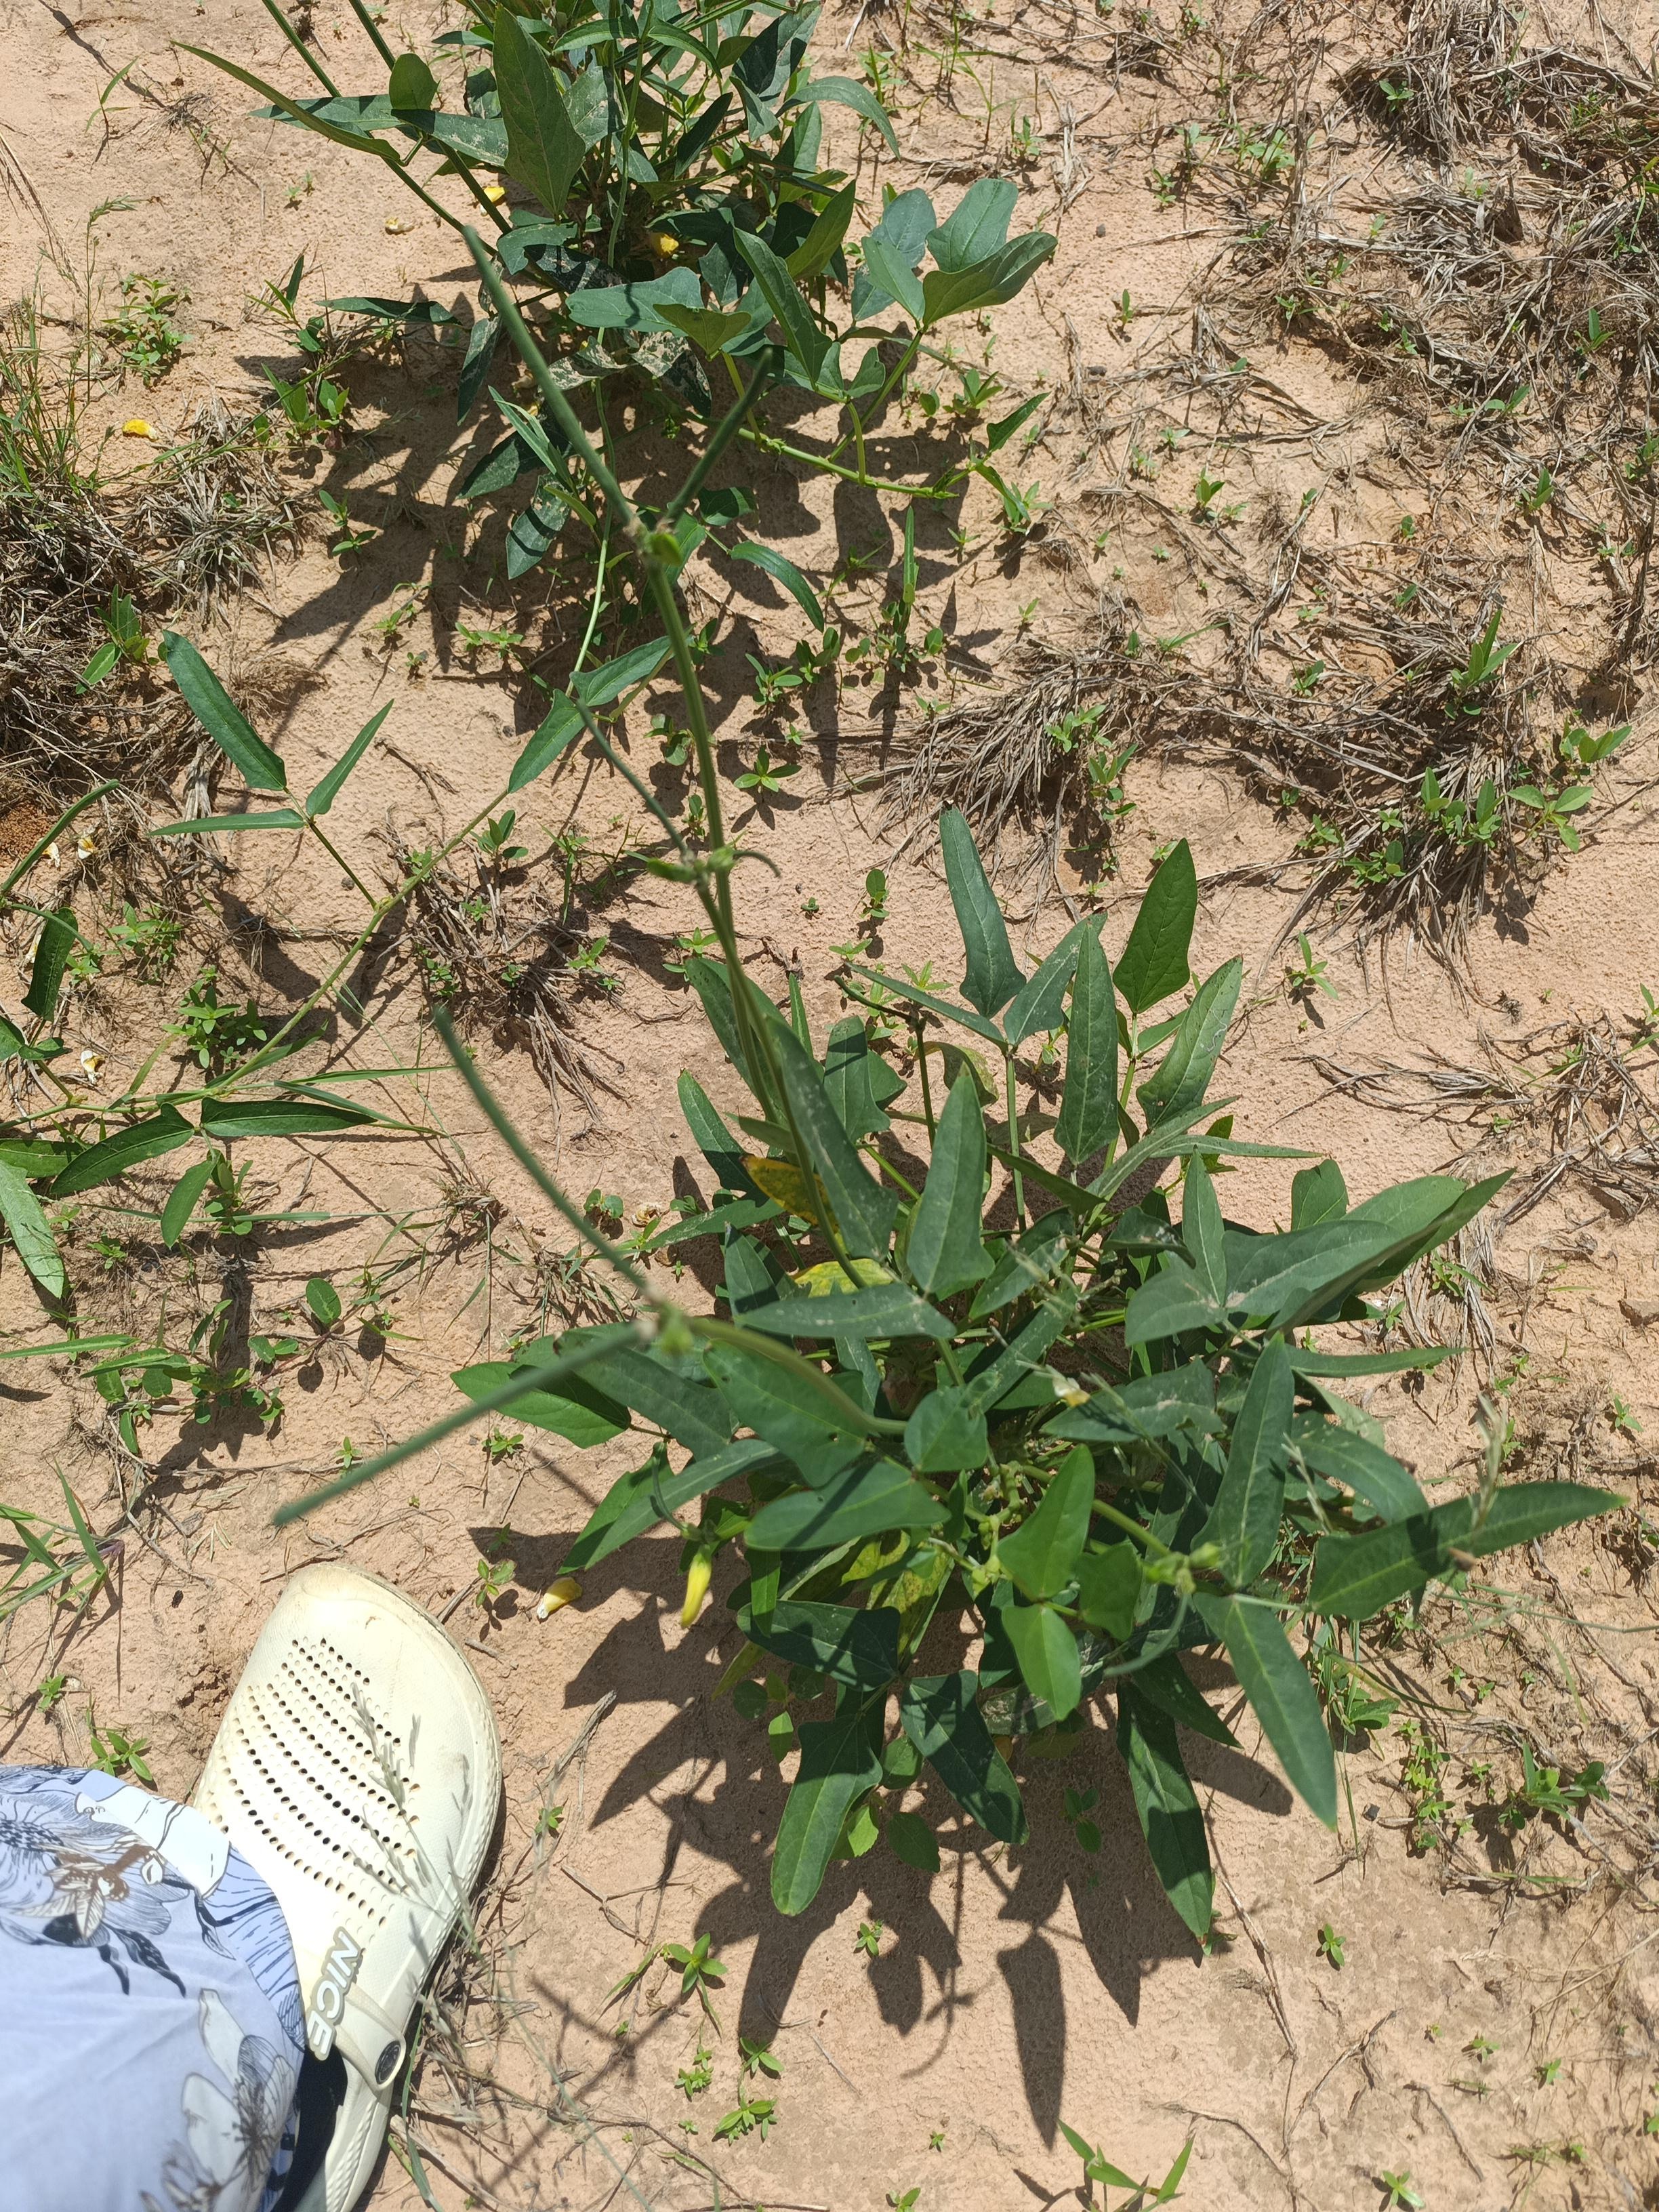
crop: cowpea
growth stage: maturity
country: Nigeria
